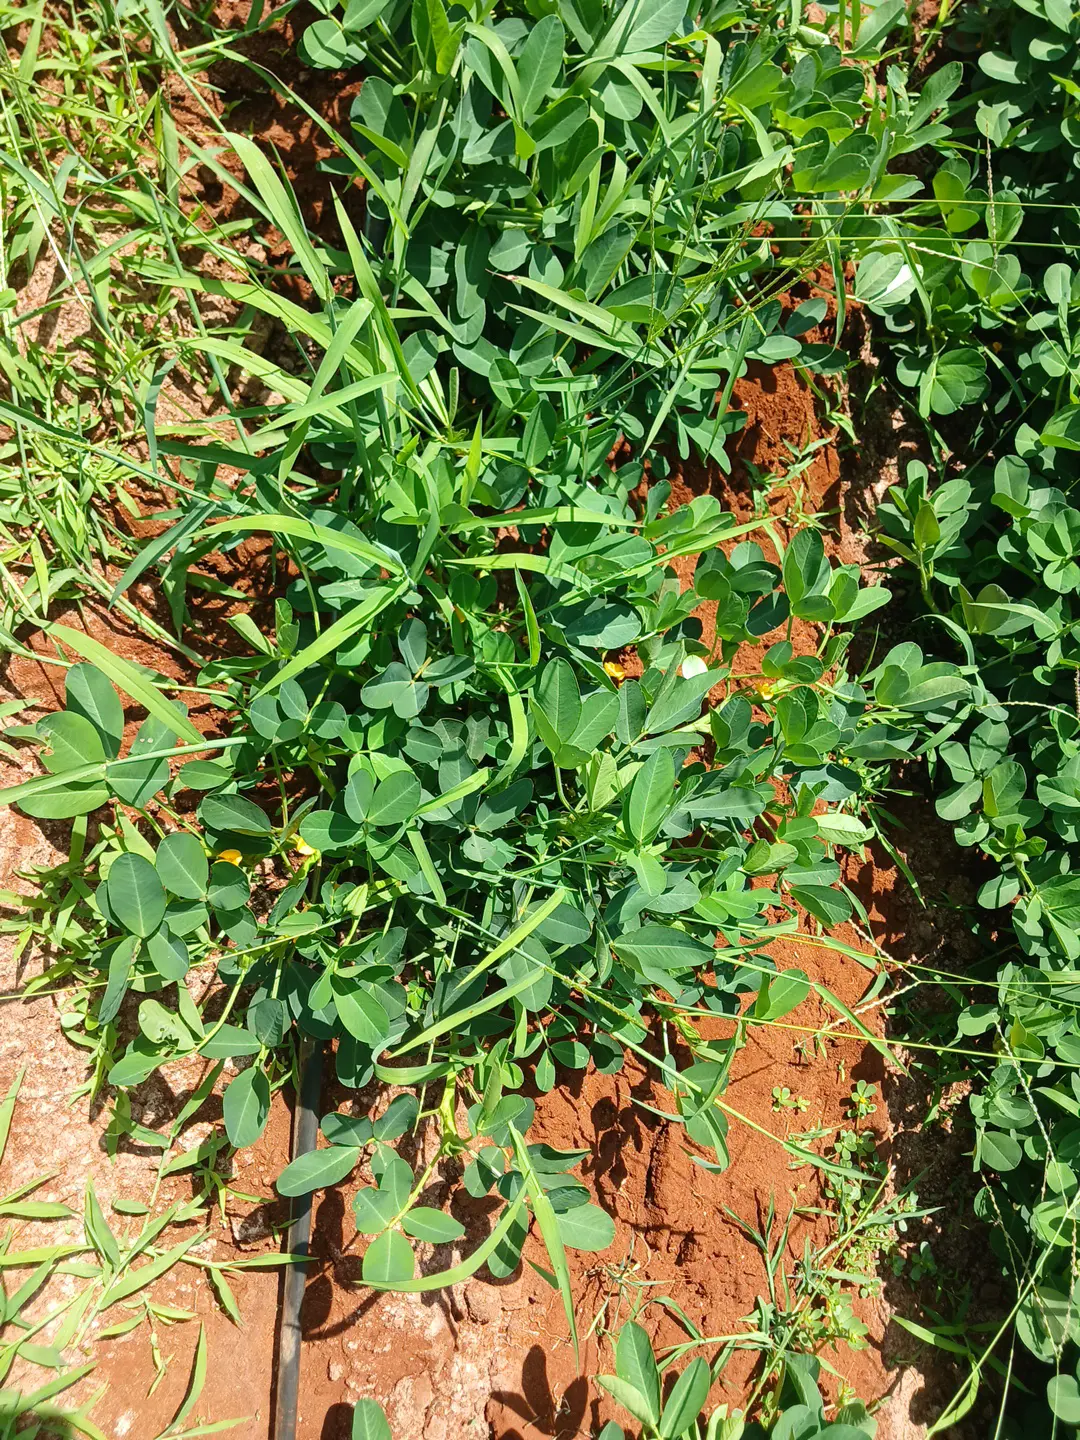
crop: groundnut
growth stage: flowering
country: Kenya
